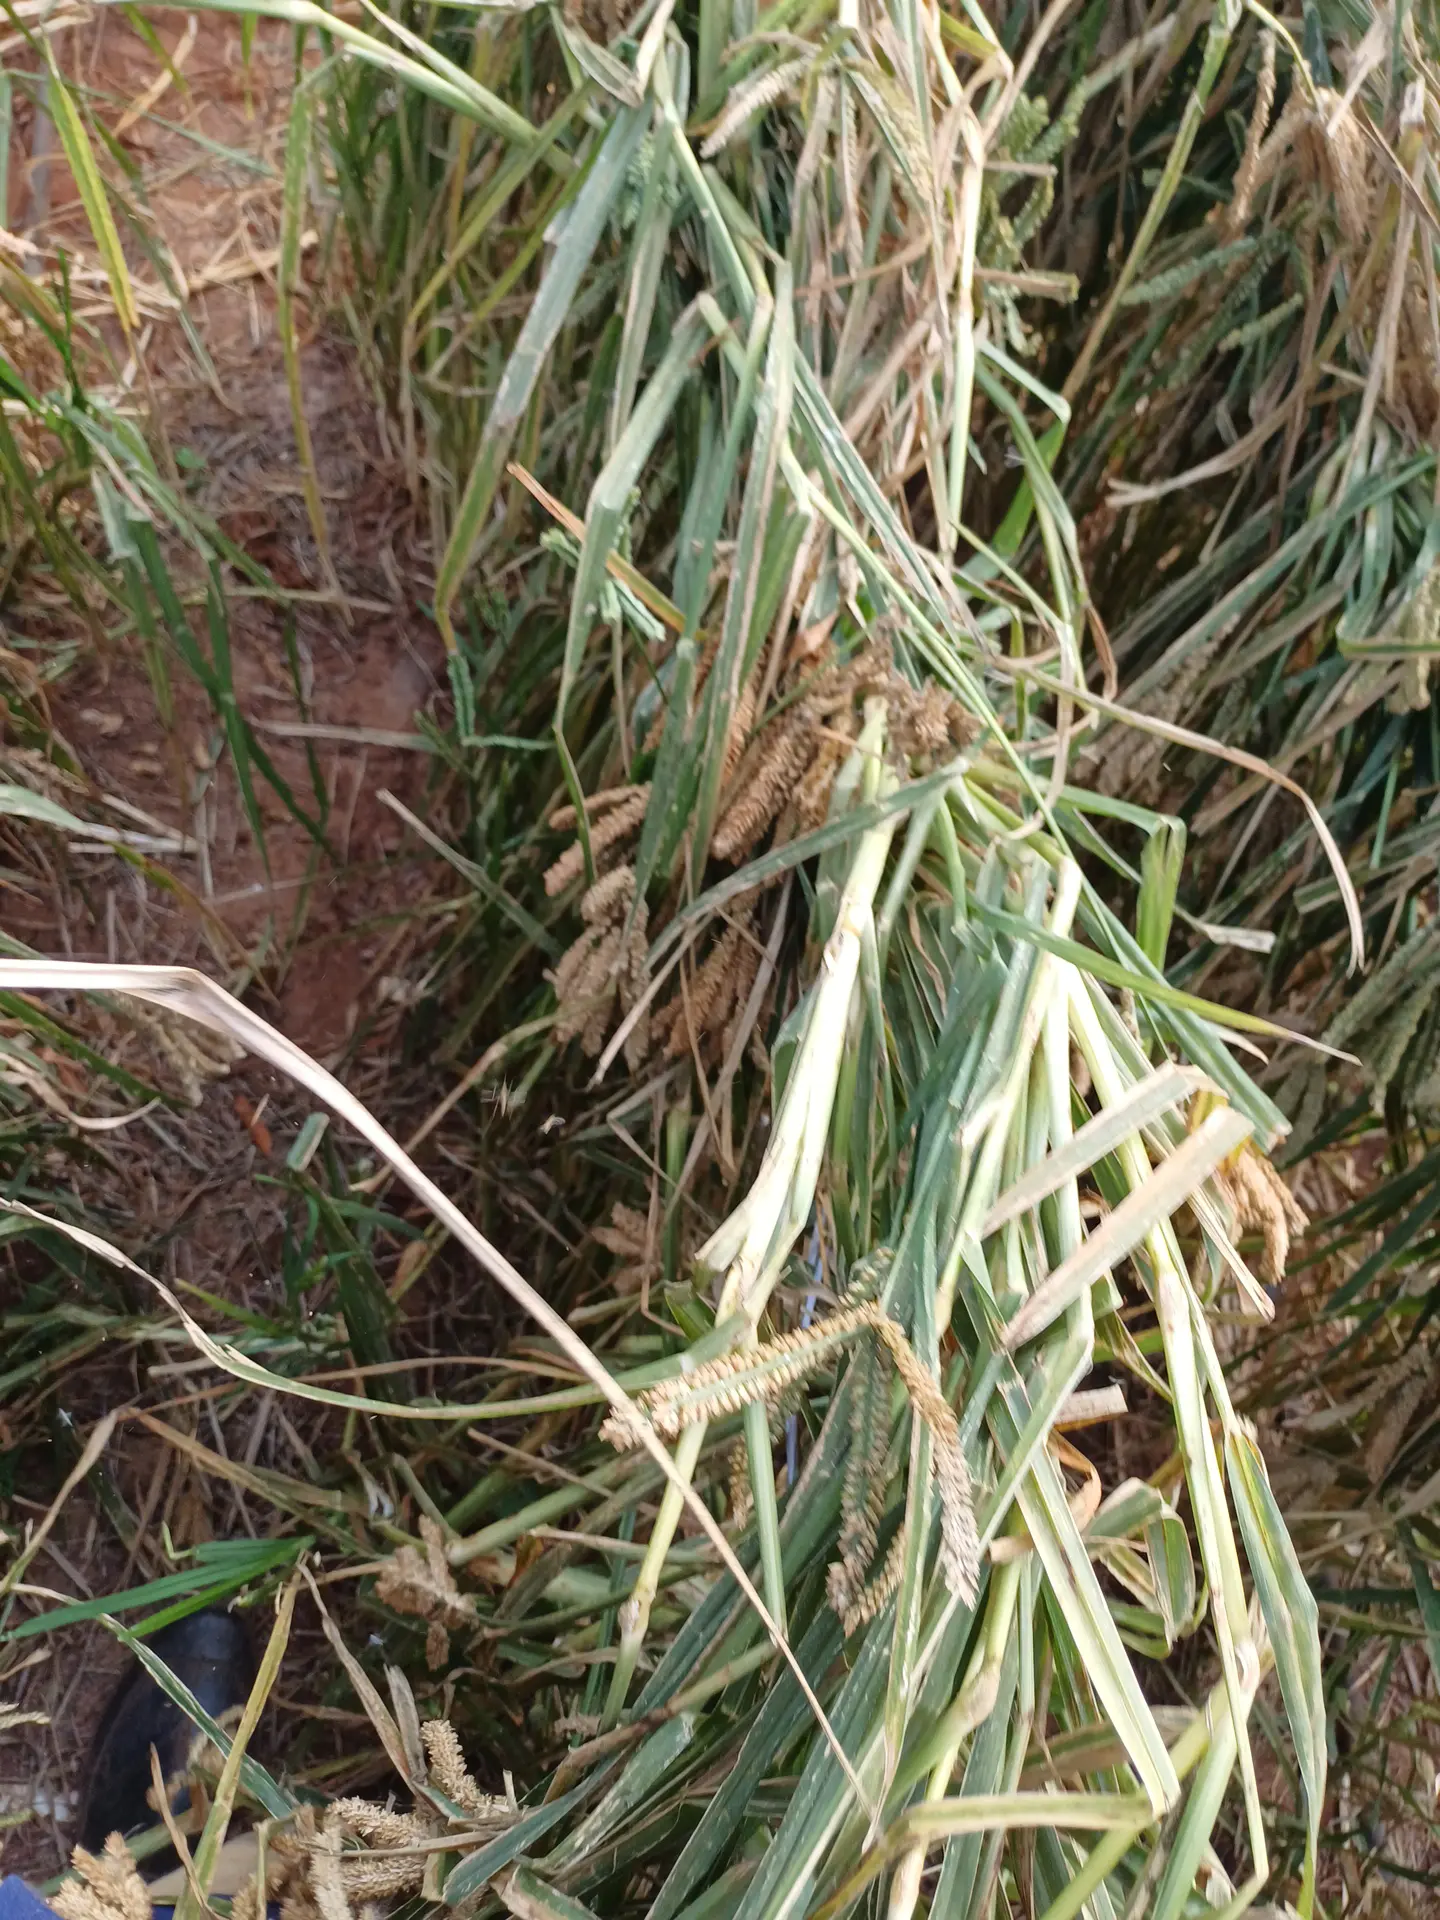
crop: finger millet
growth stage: maturity
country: Kenya
